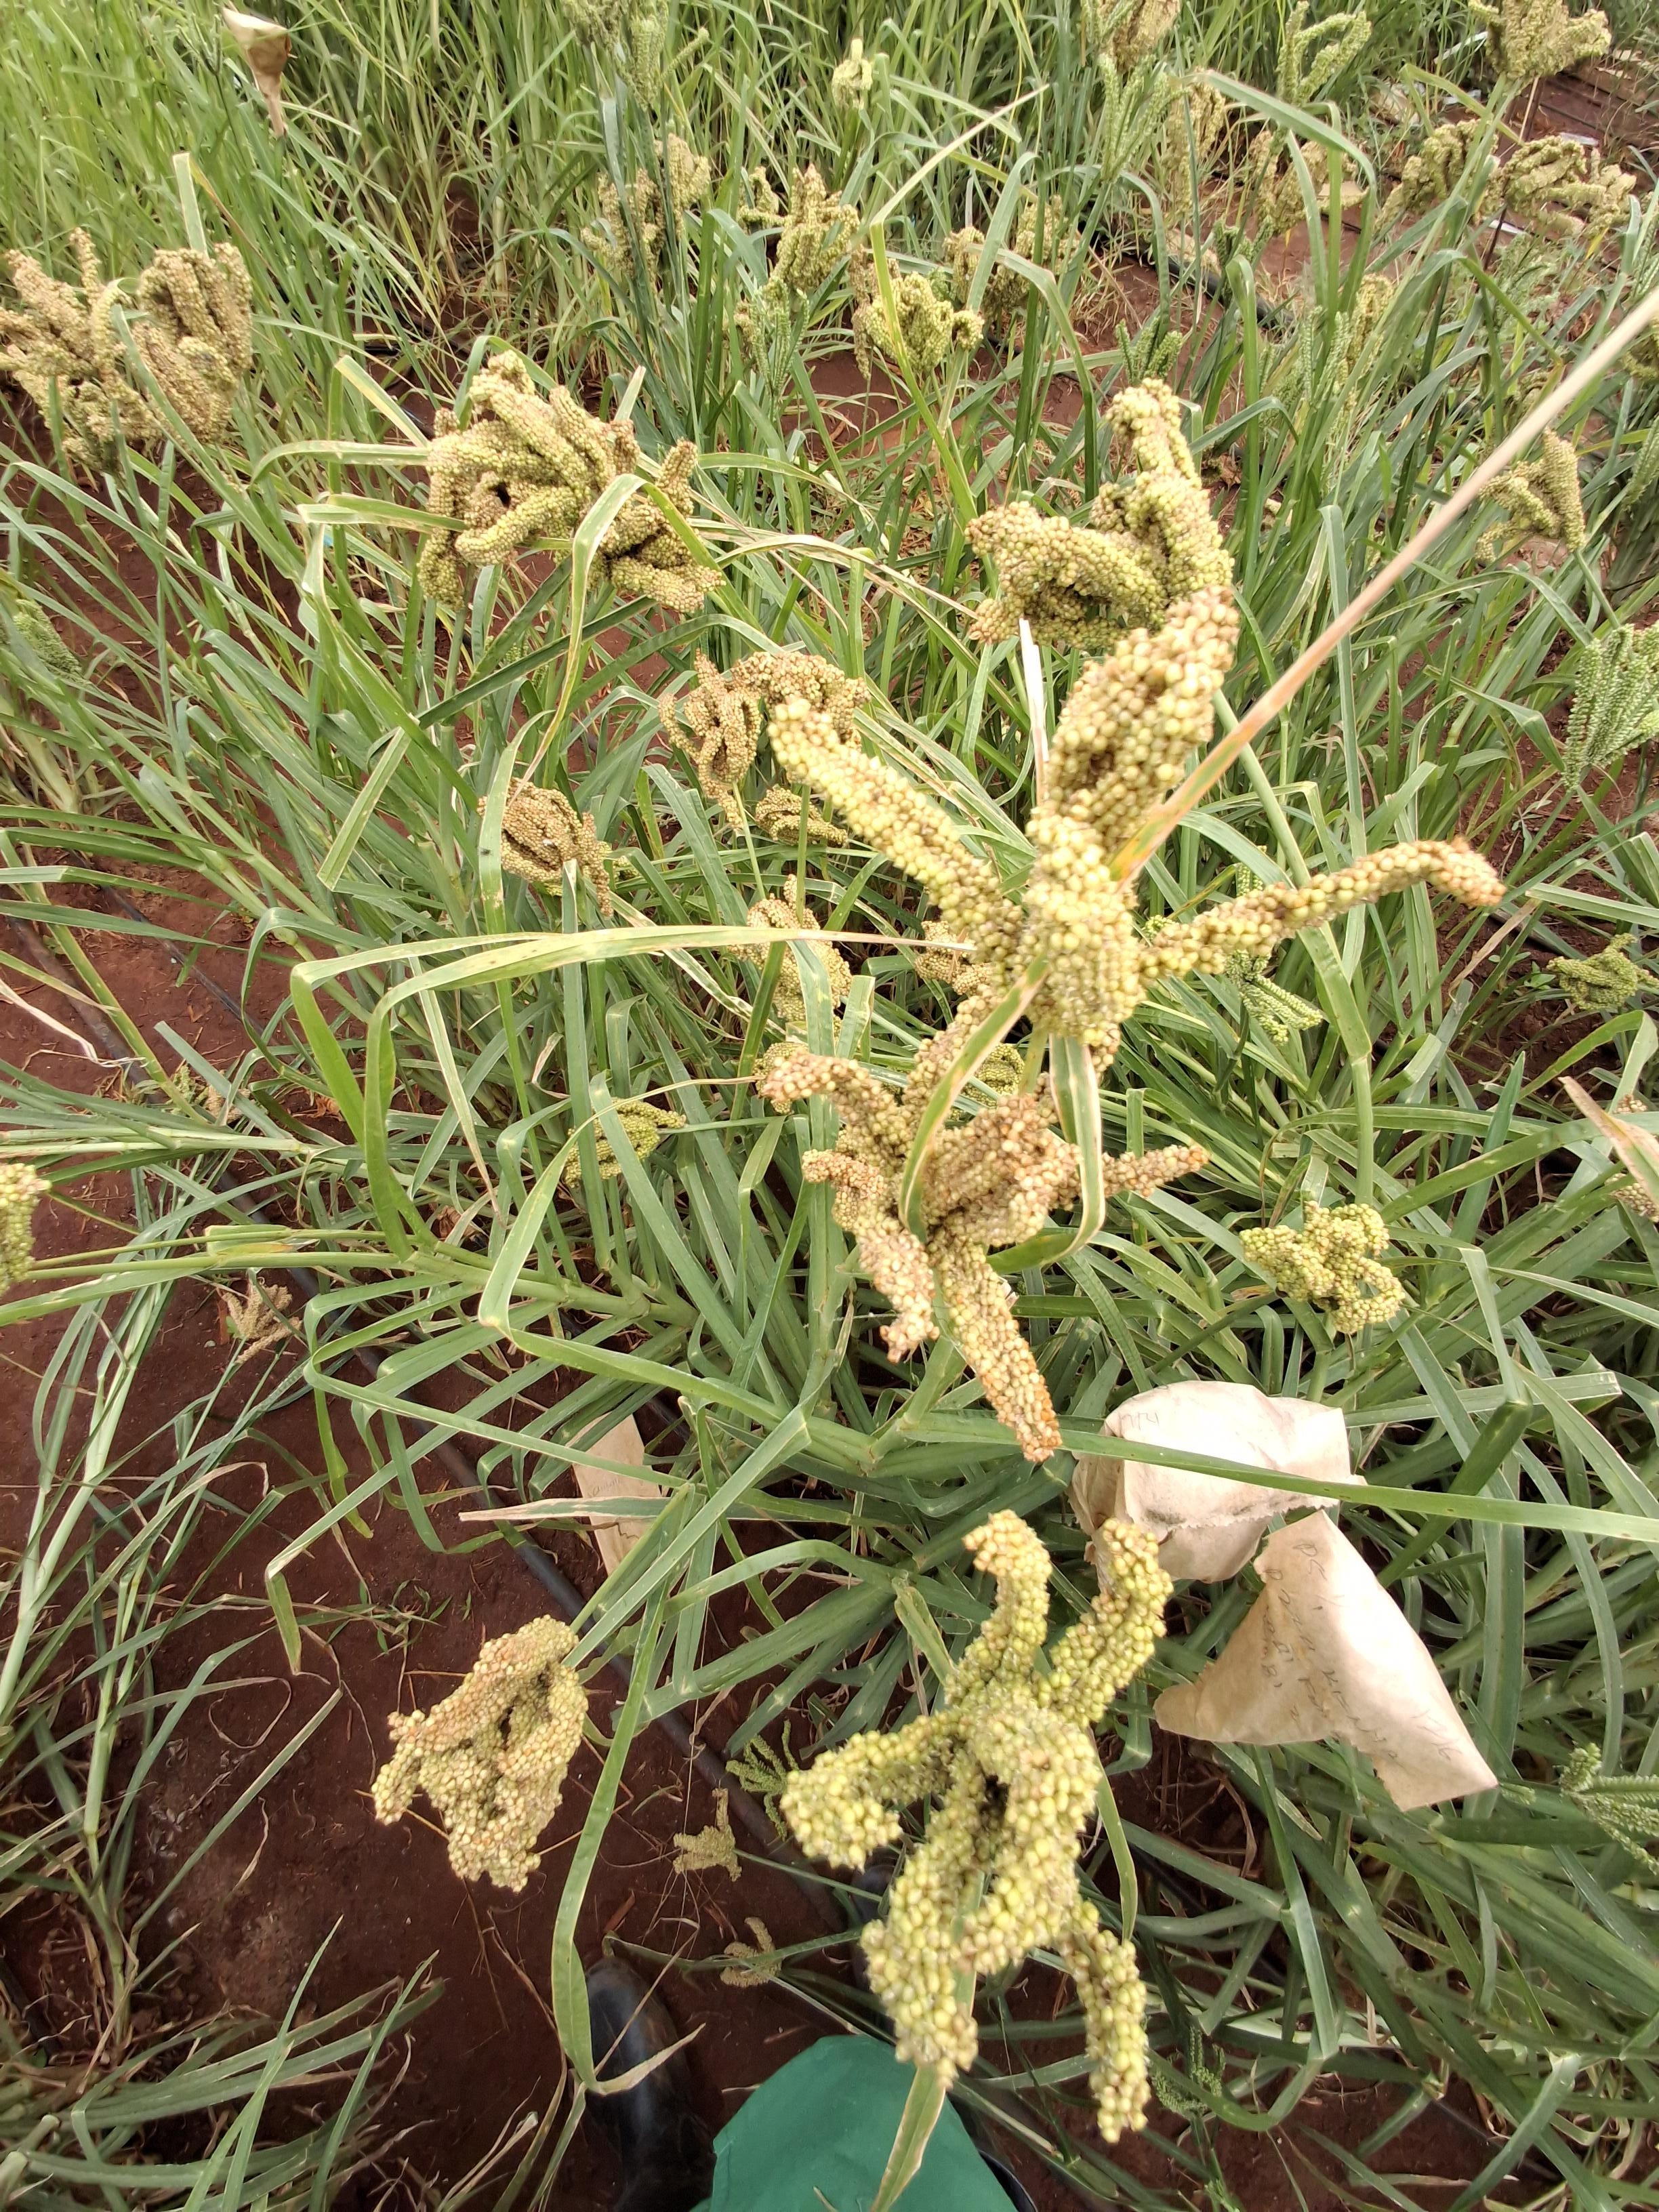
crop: finger millet
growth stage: filling grain
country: Kenya
